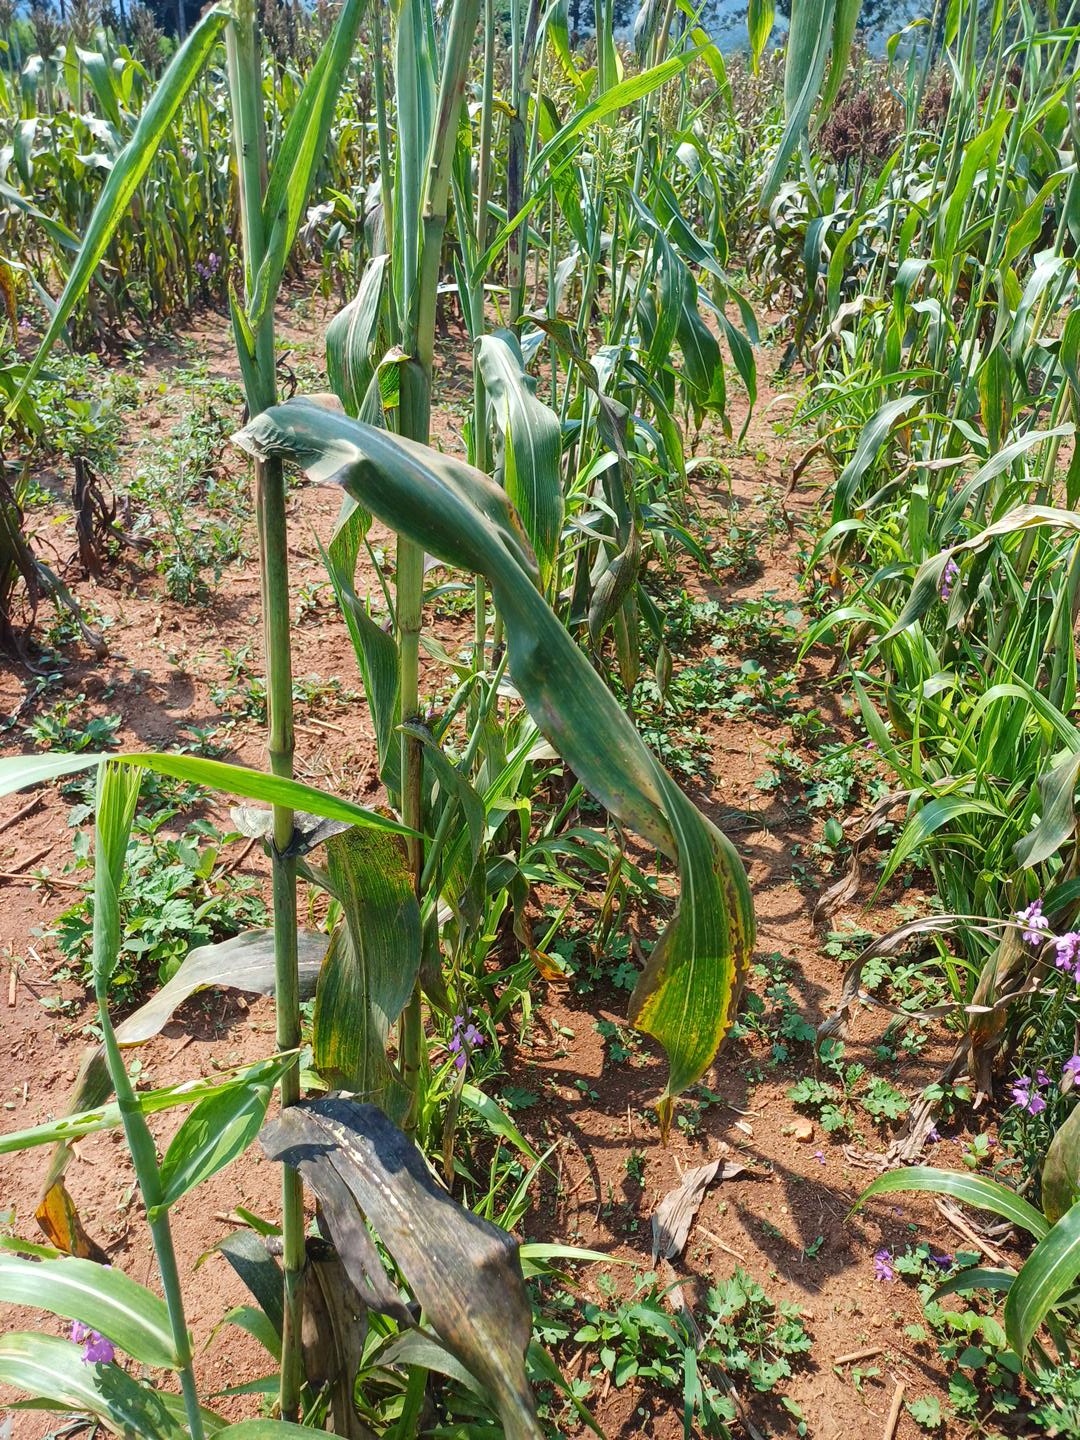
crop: sorghum
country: Kenya
